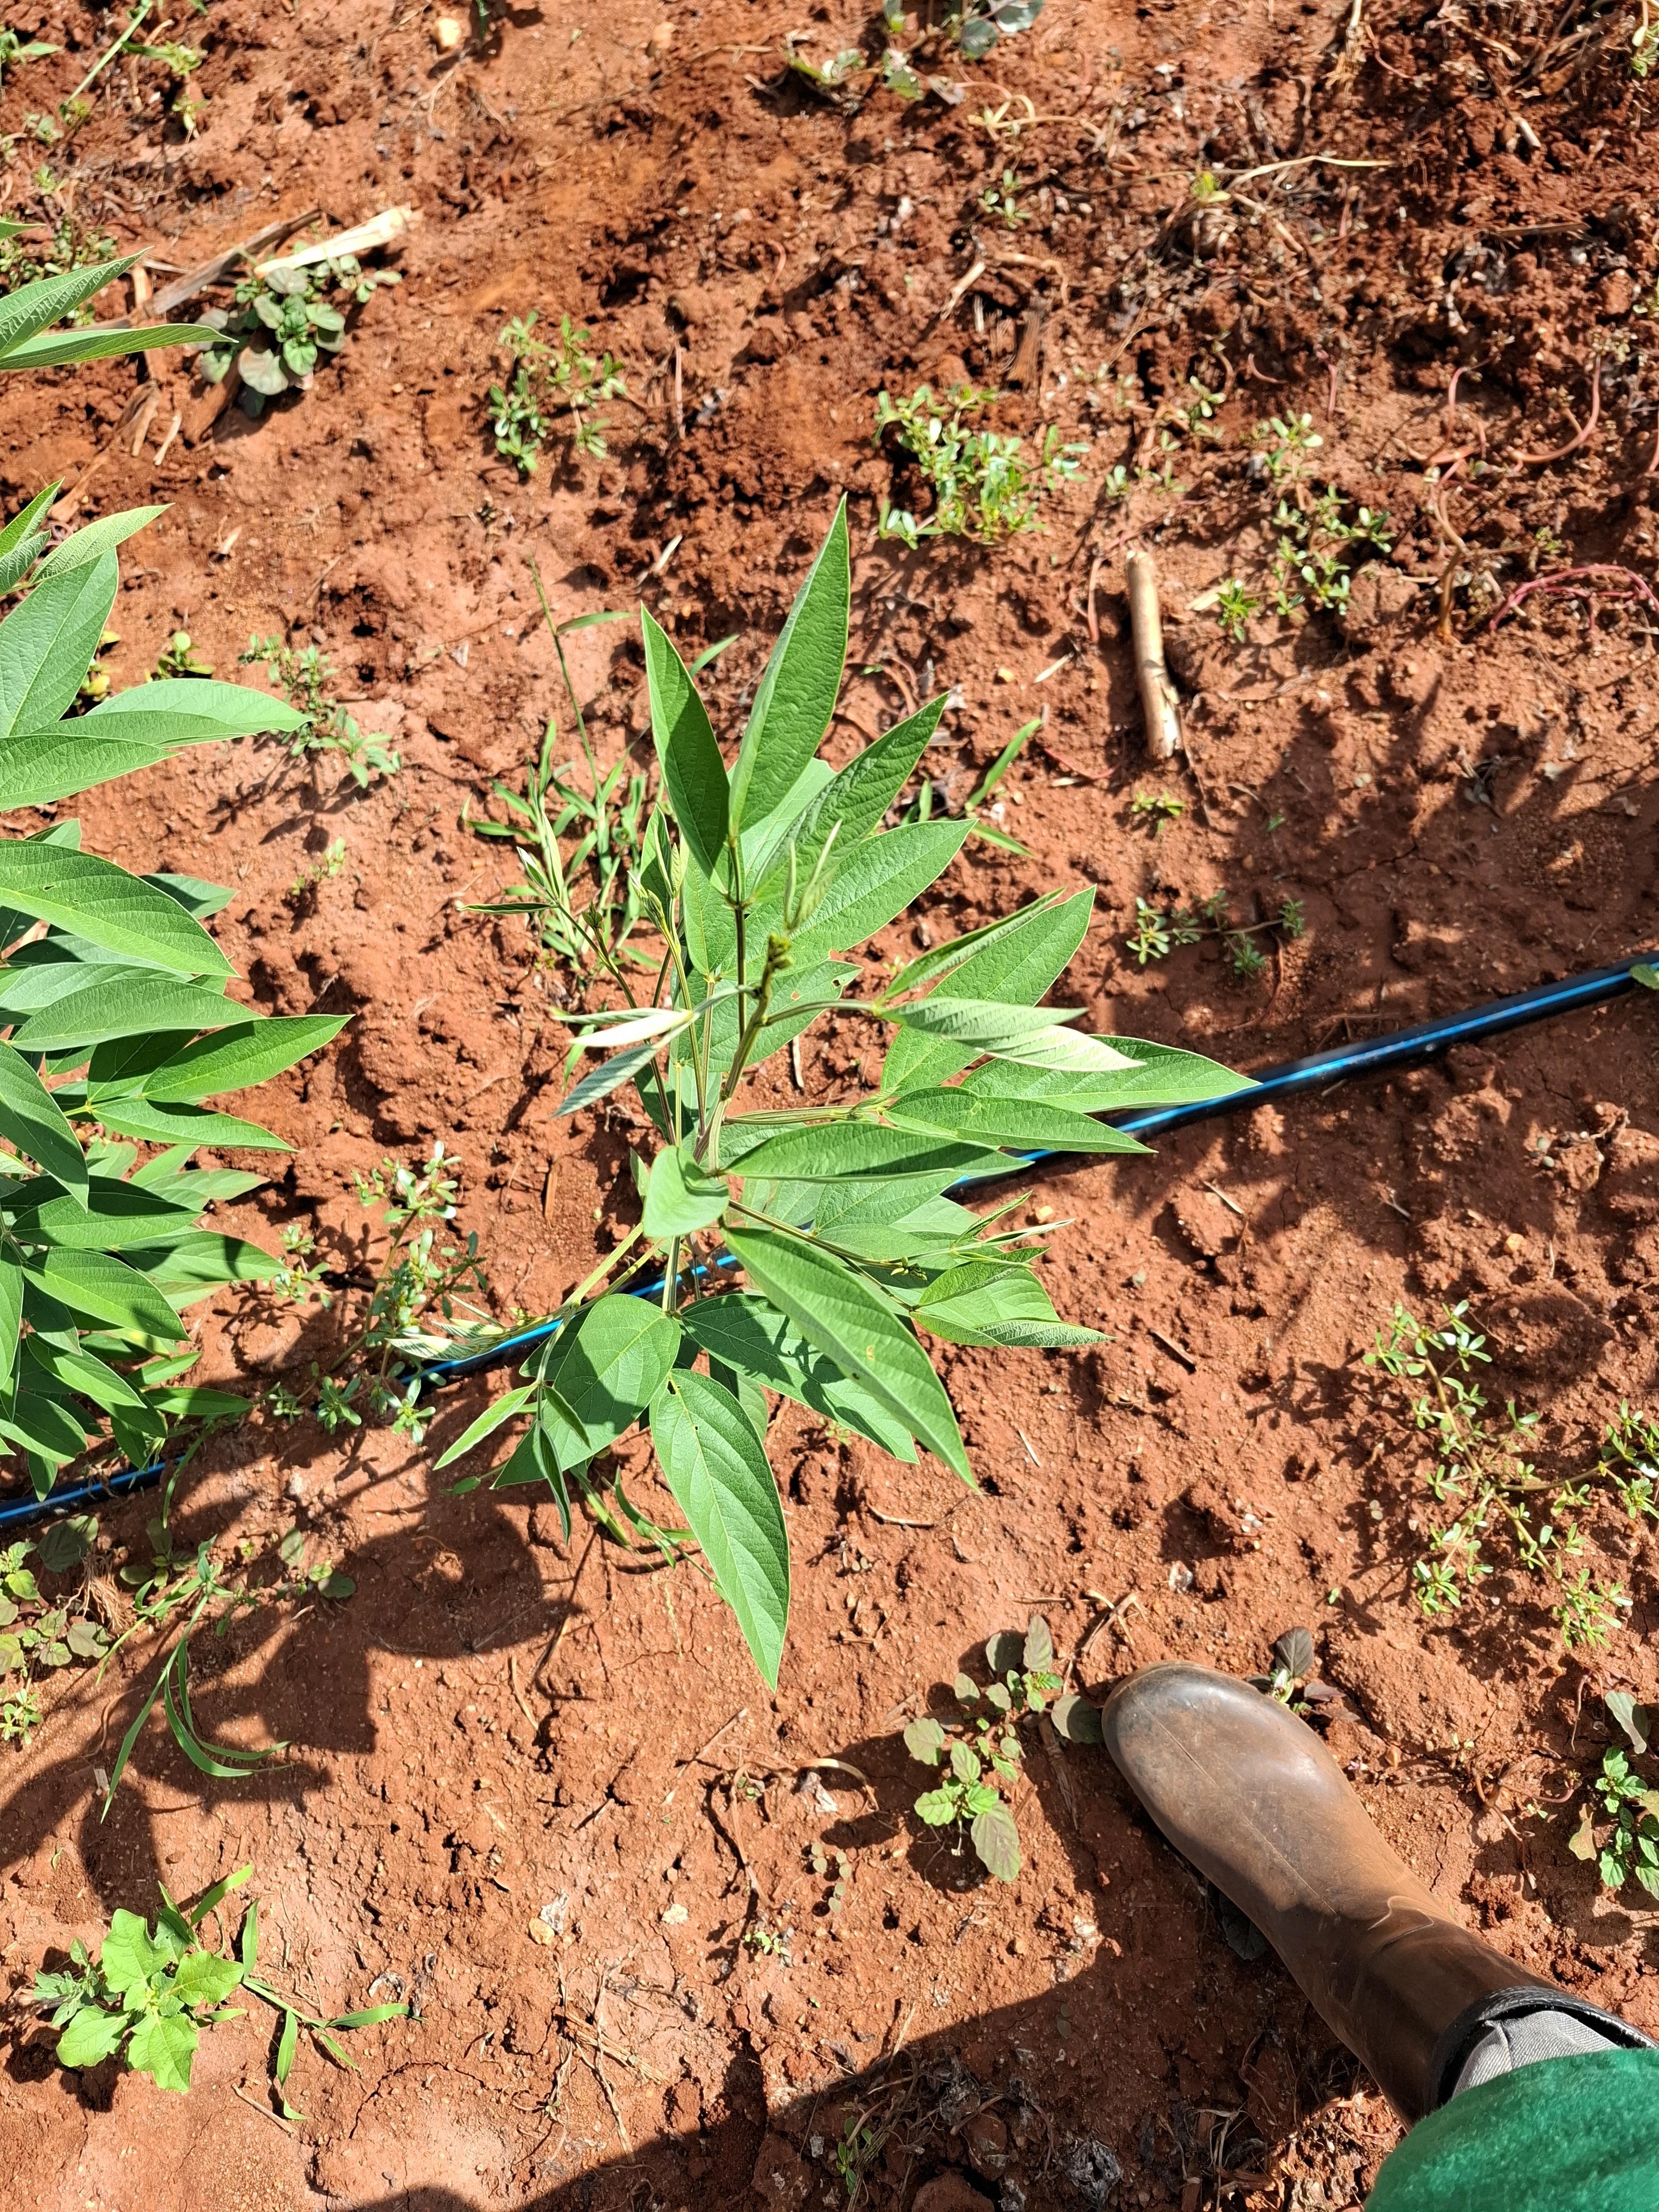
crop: pigeonpea
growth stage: flowering
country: Kenya
